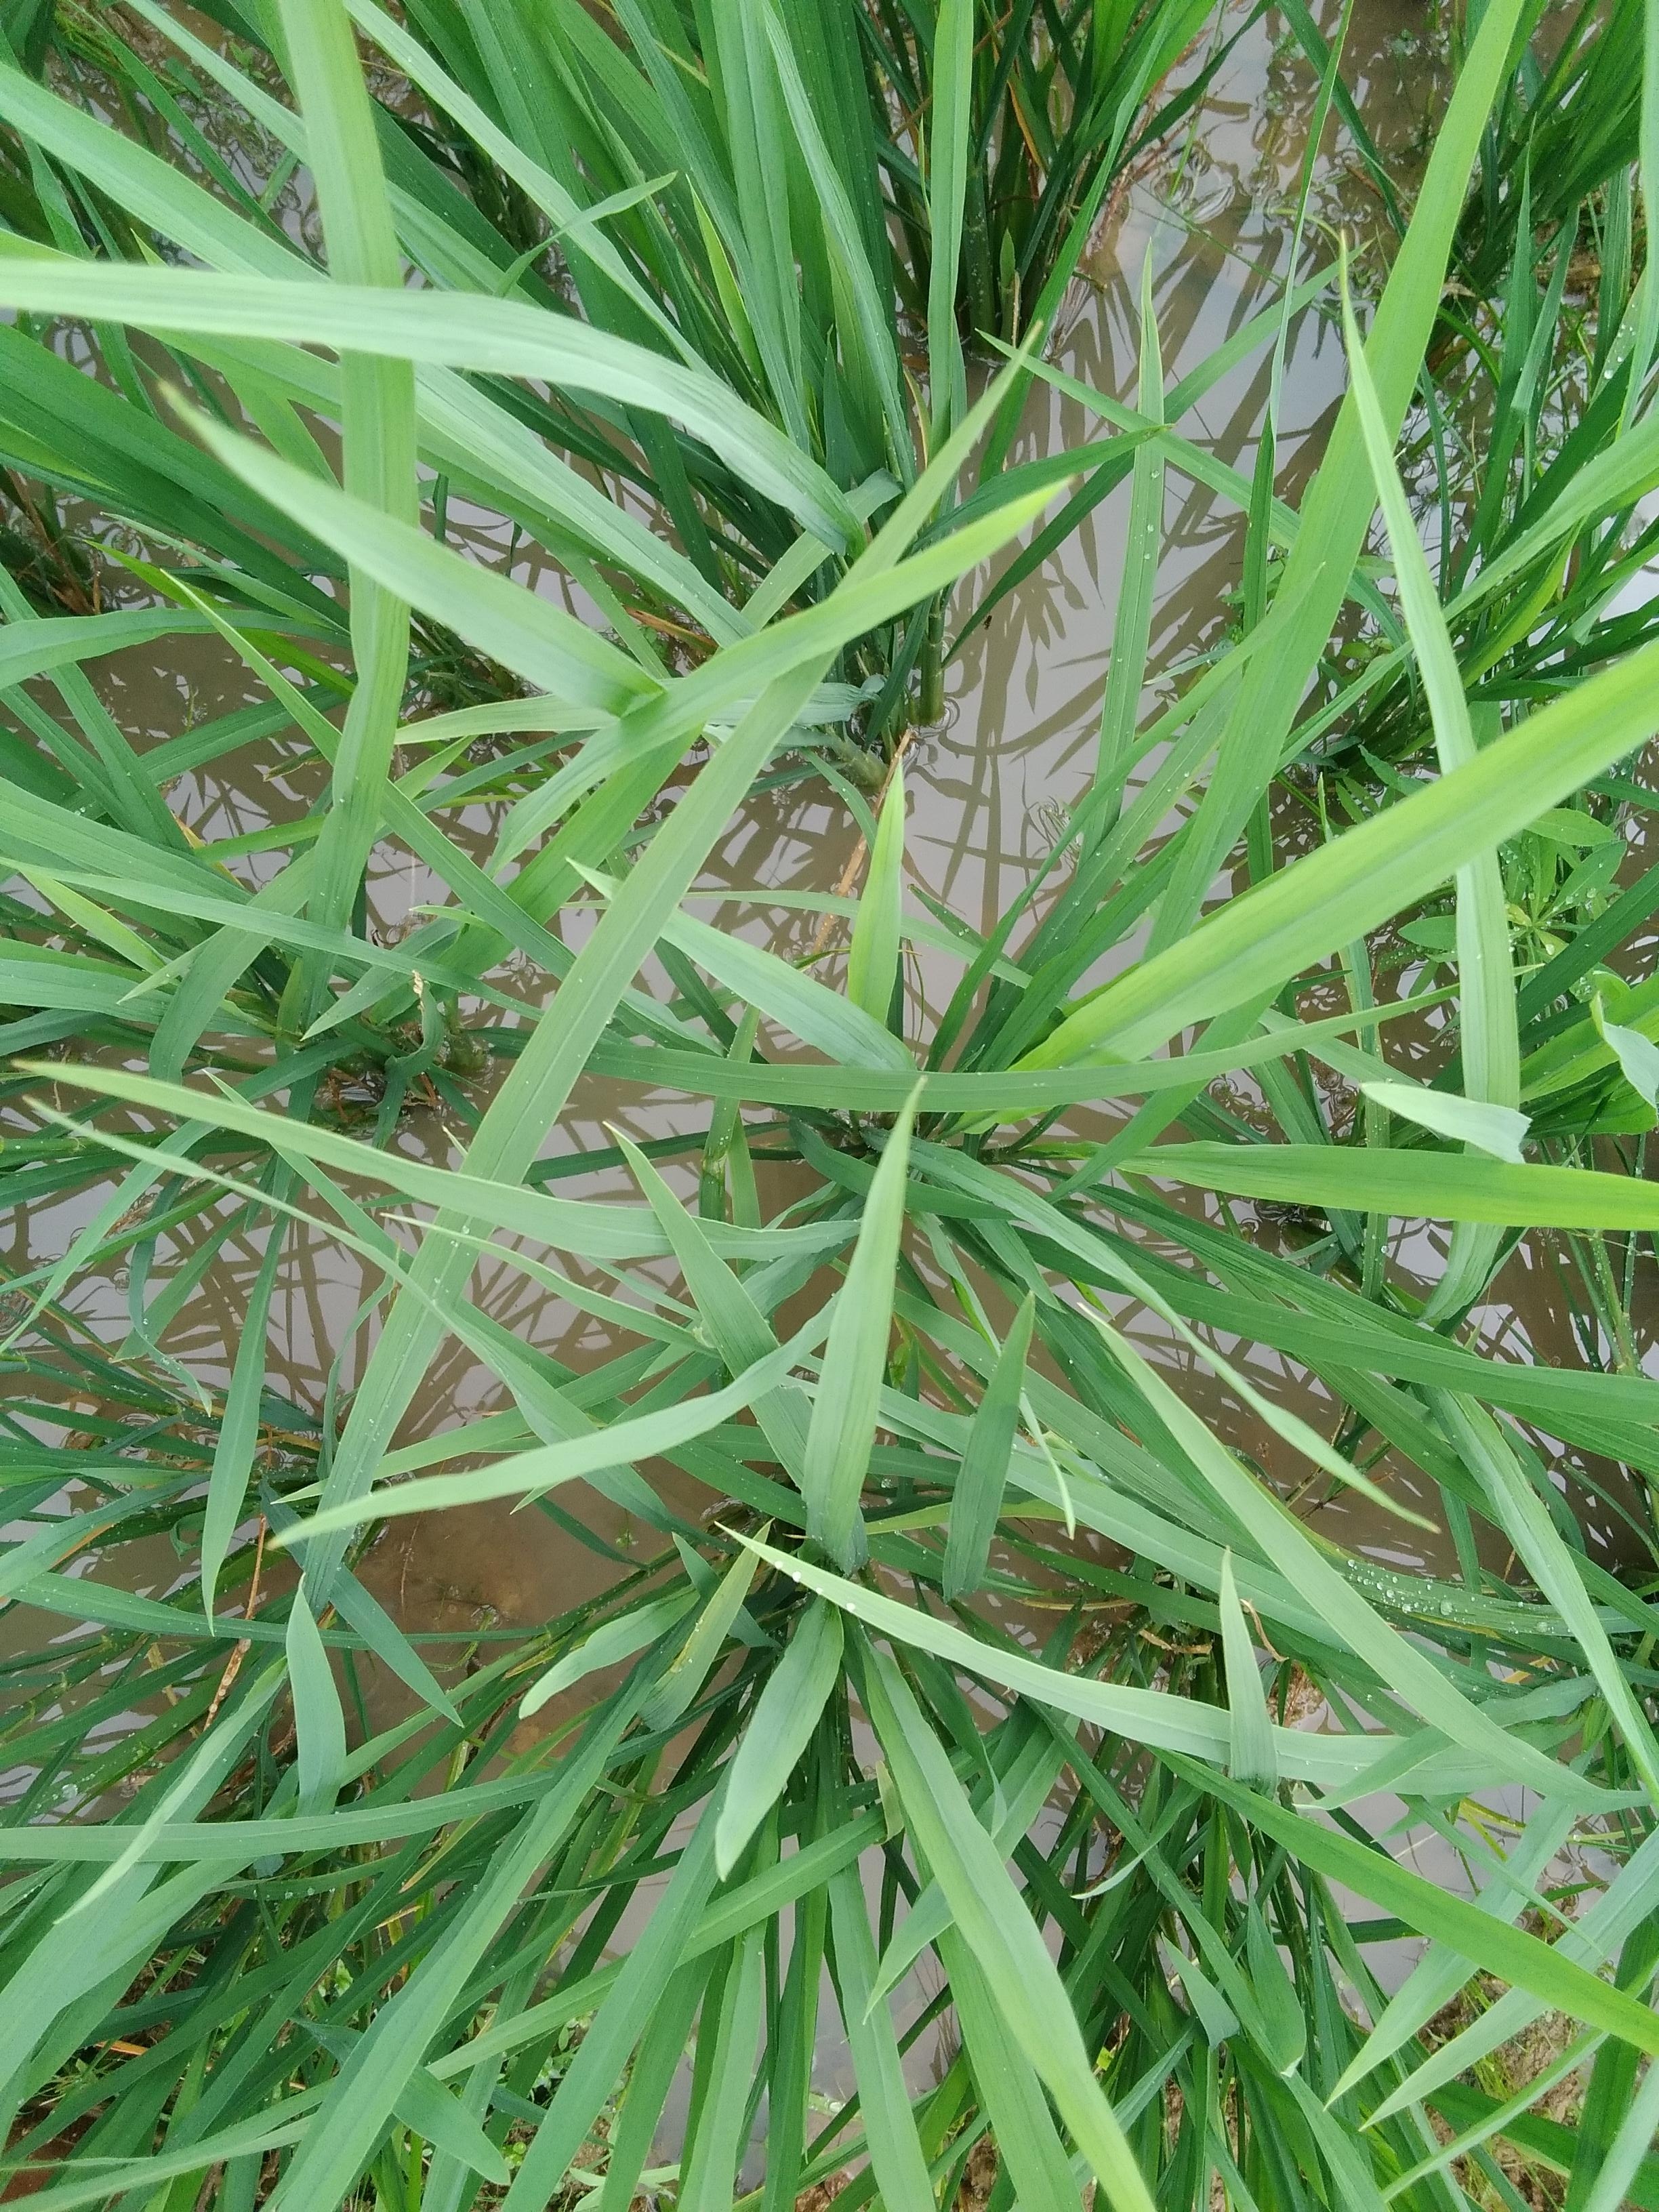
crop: rice
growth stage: vegetative
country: Nigeria
